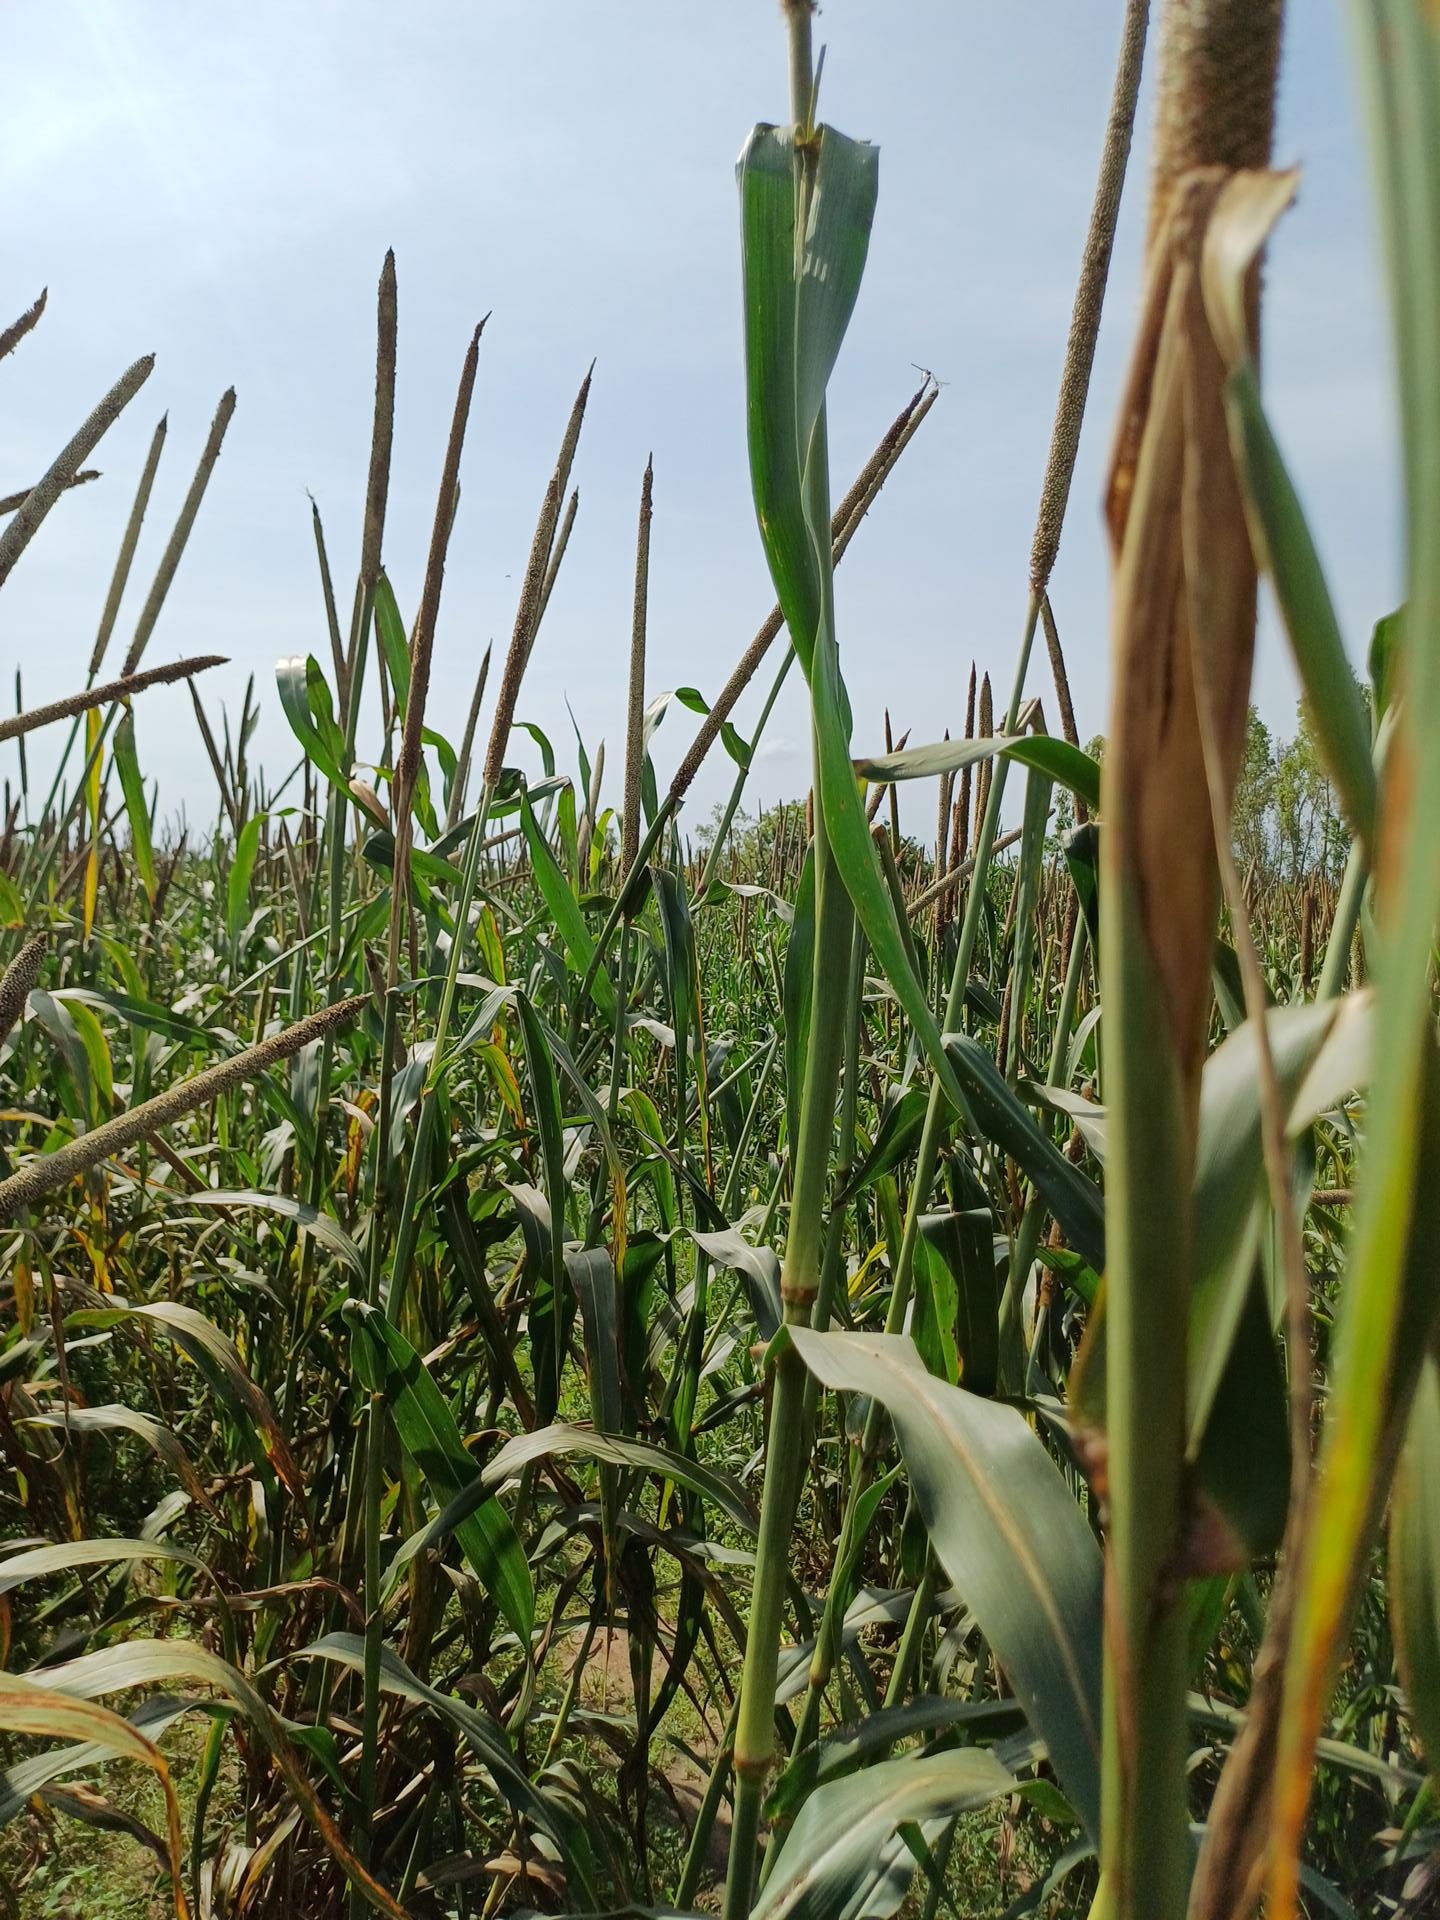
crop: pearl millet
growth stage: filling grain
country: Senegal
